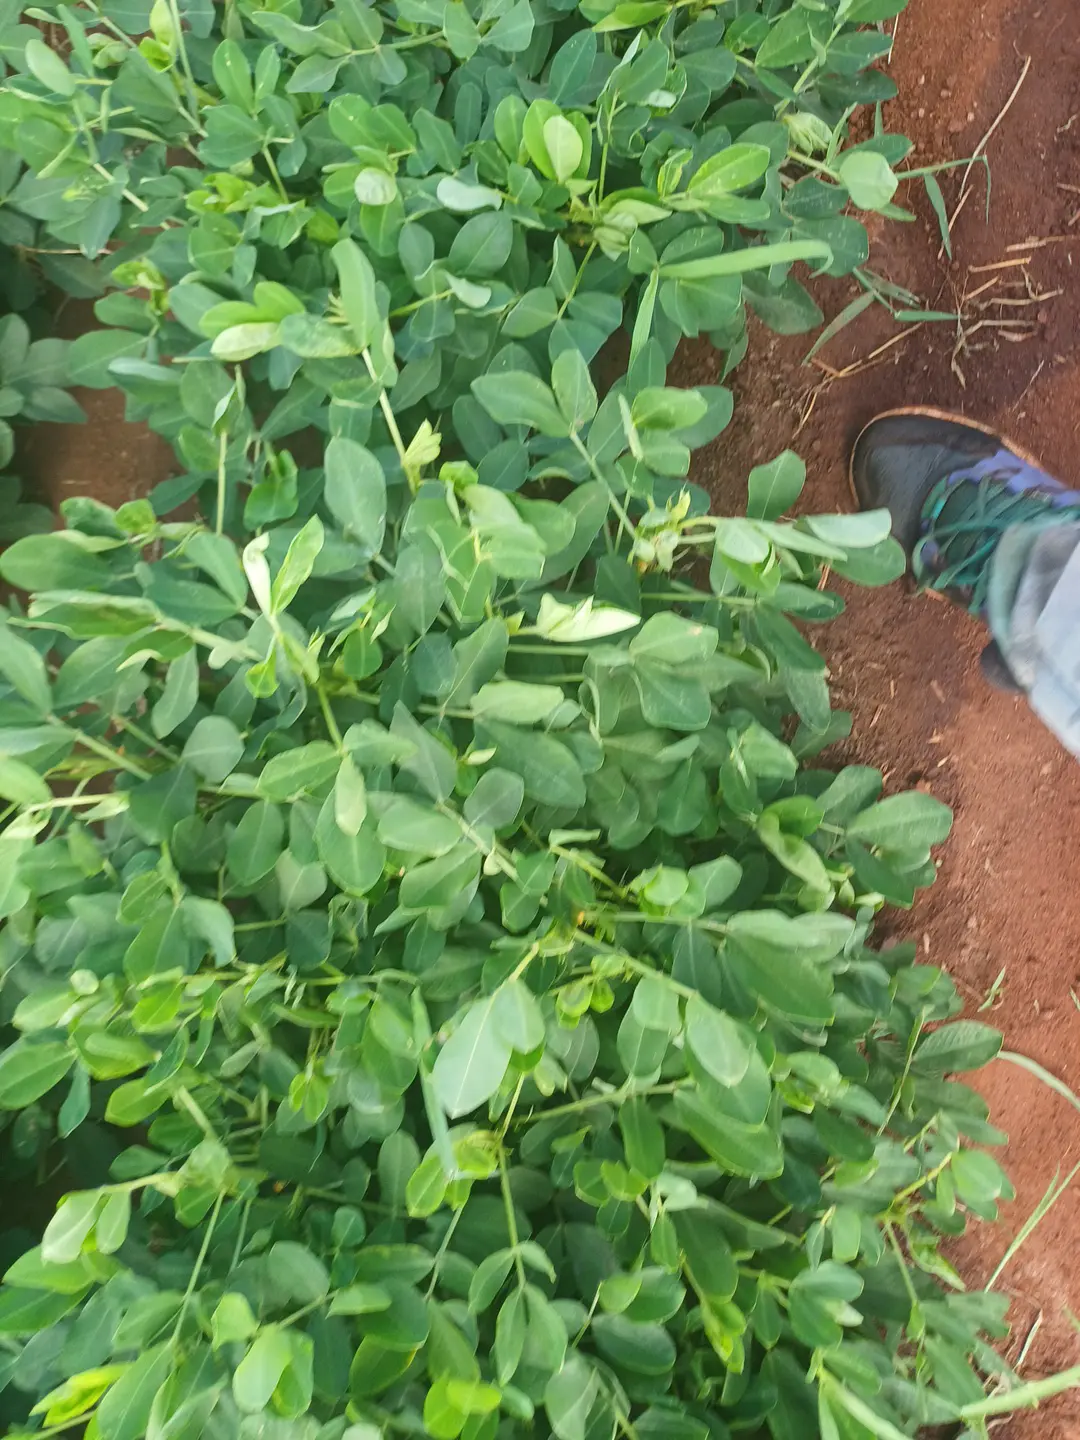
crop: groundnut
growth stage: pegging
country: Kenya
